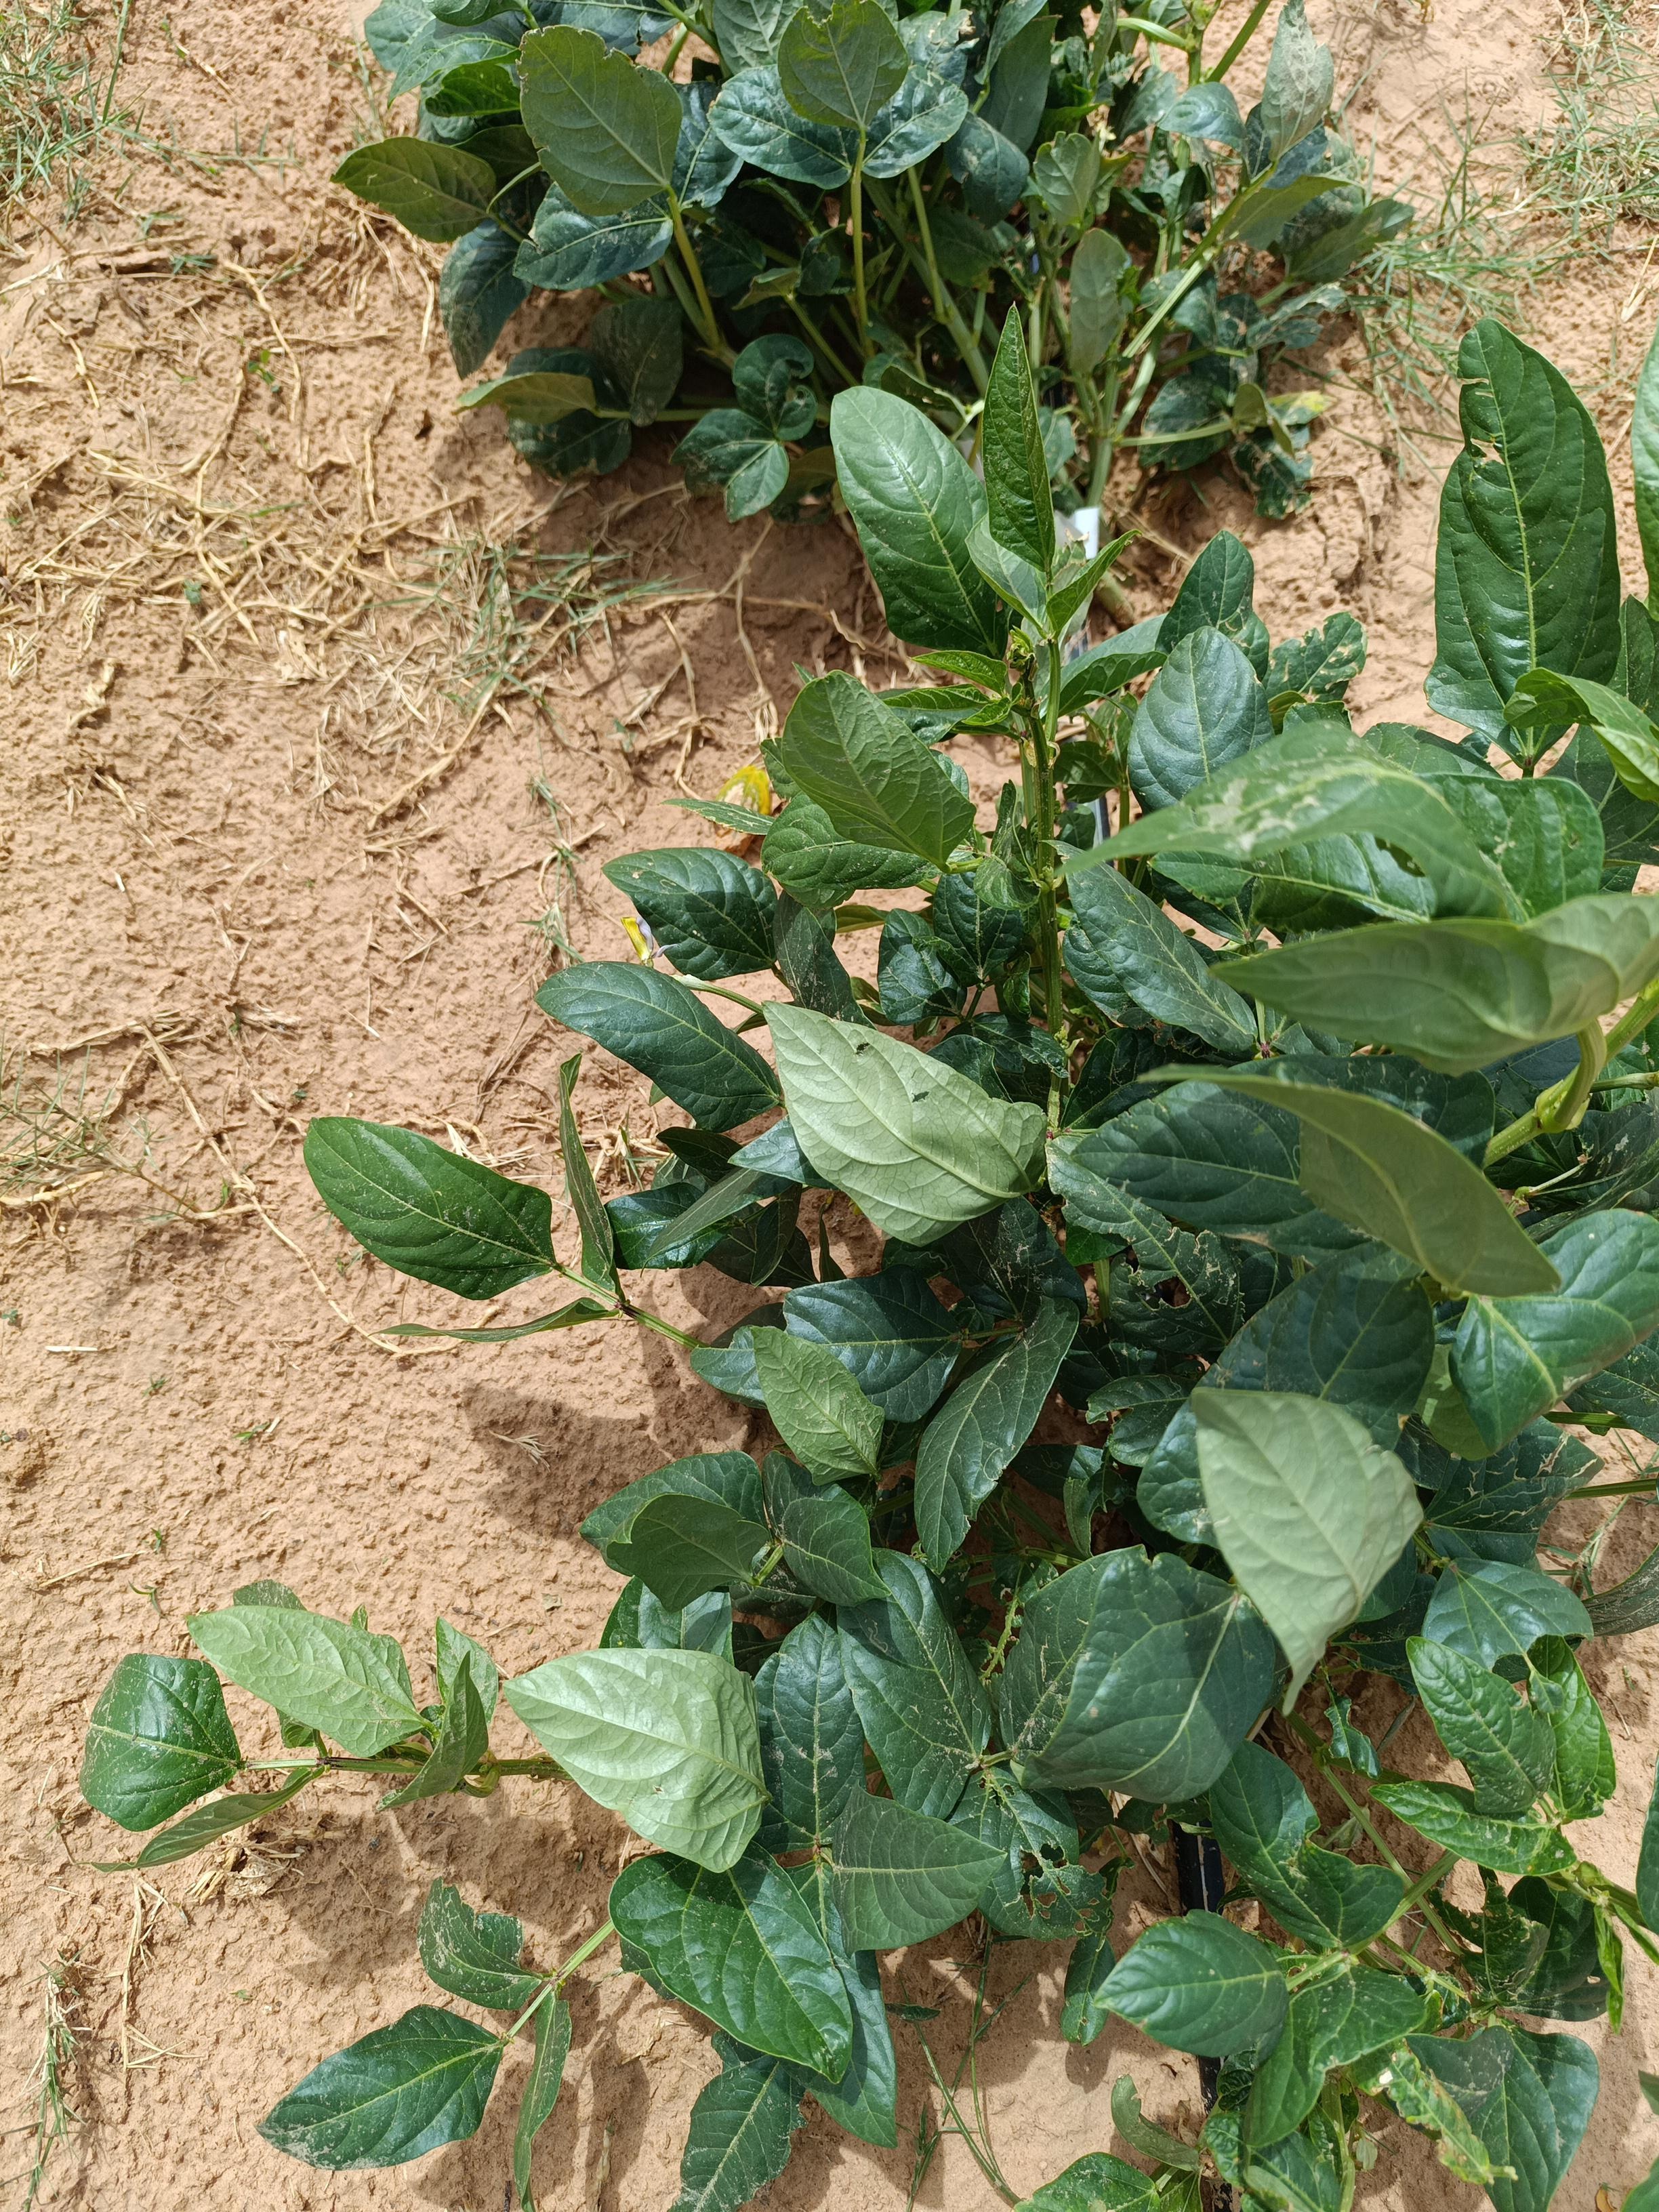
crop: cowpea
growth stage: vegetative
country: Nigeria
